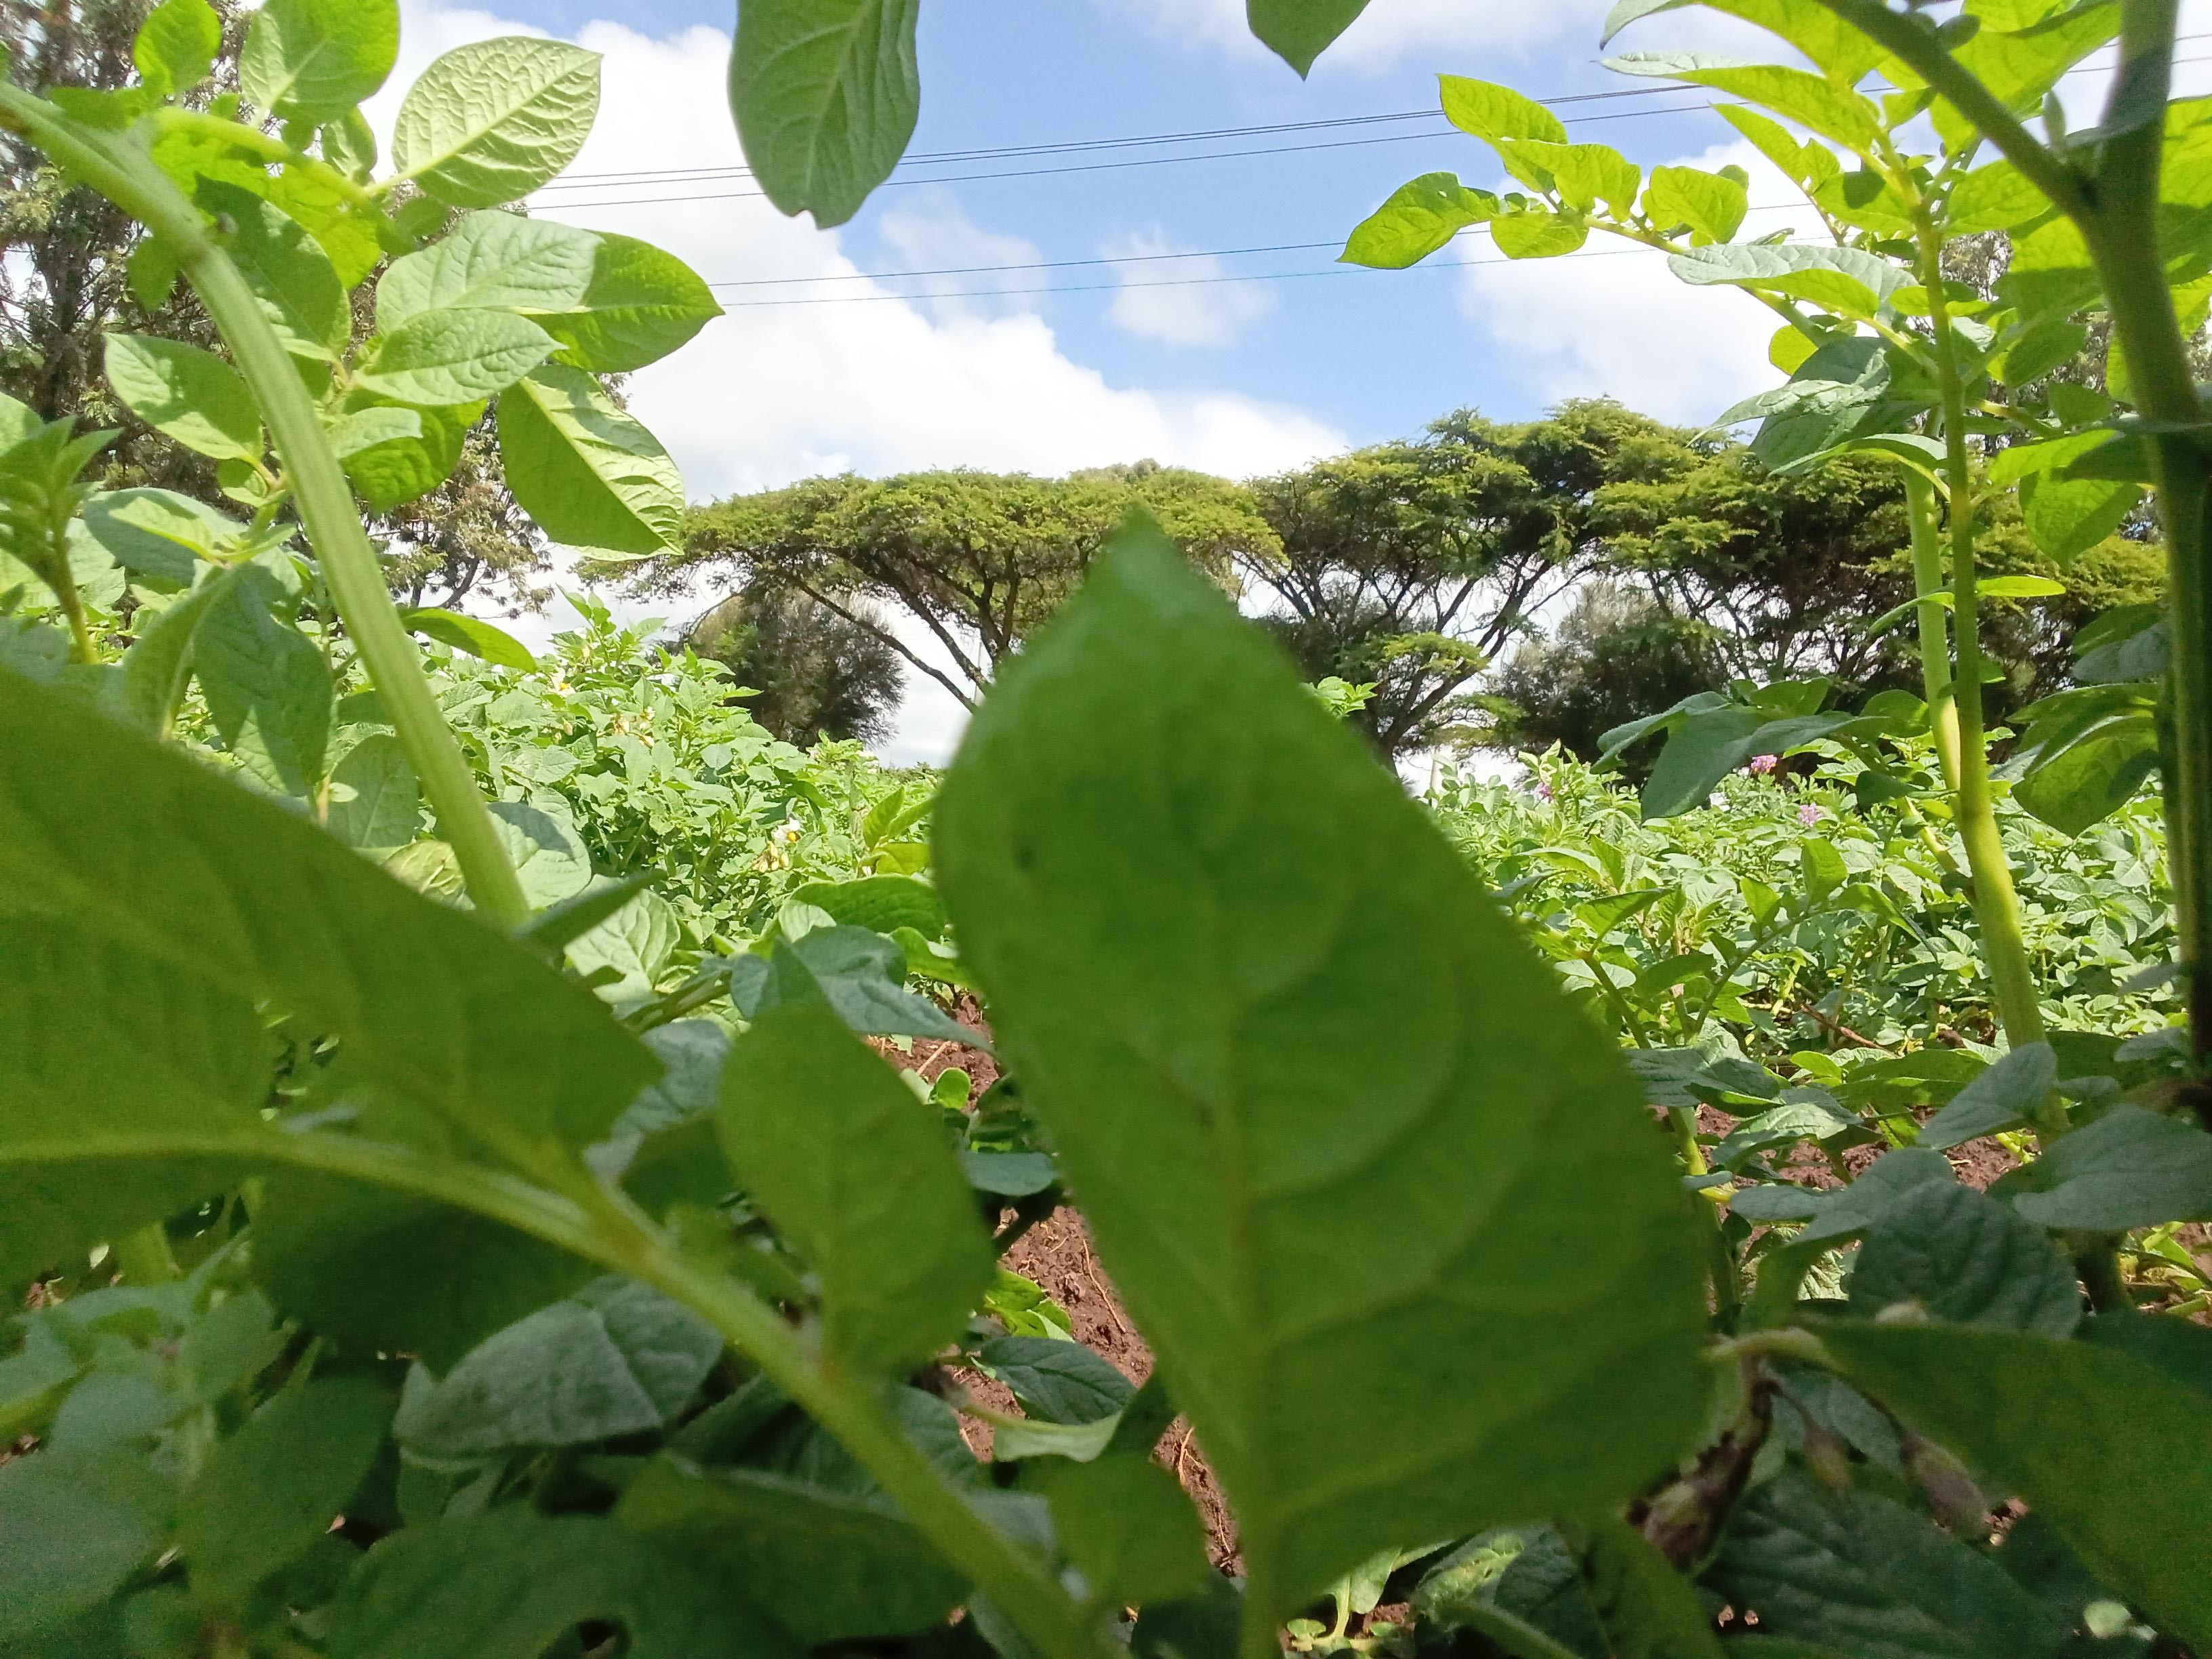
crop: potato
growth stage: flowering
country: Kenya
